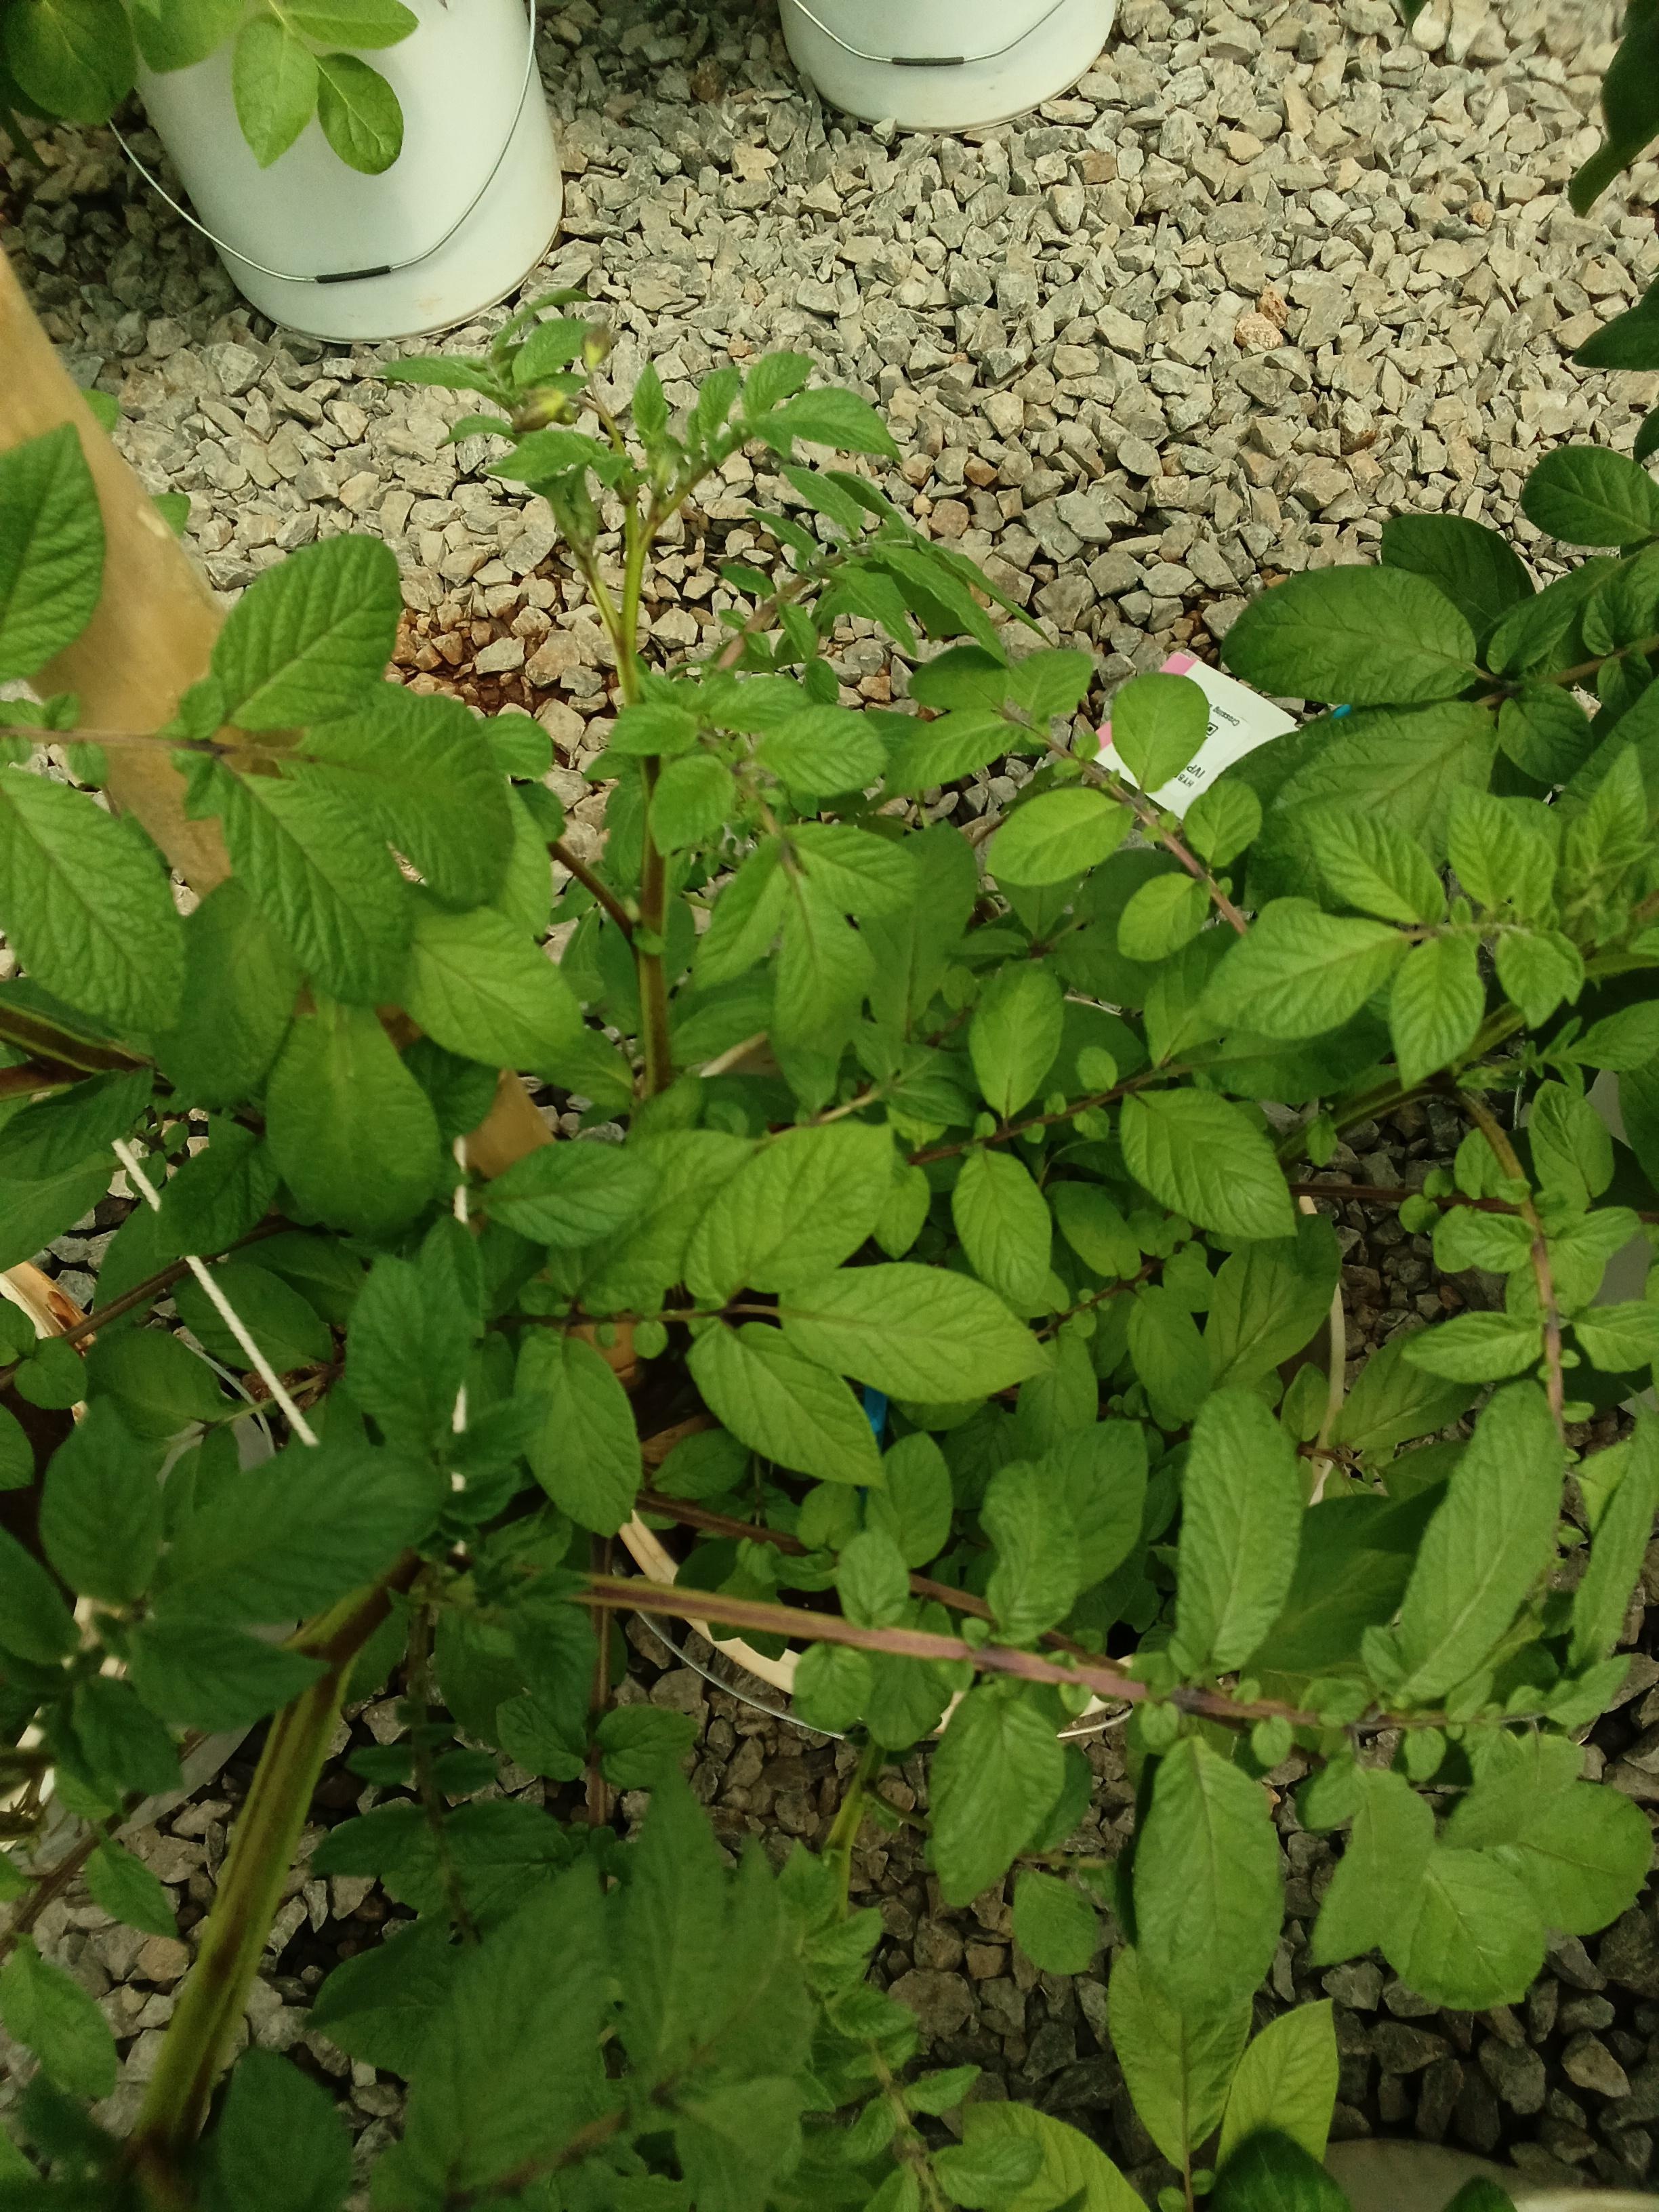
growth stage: flowering
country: Kenya
